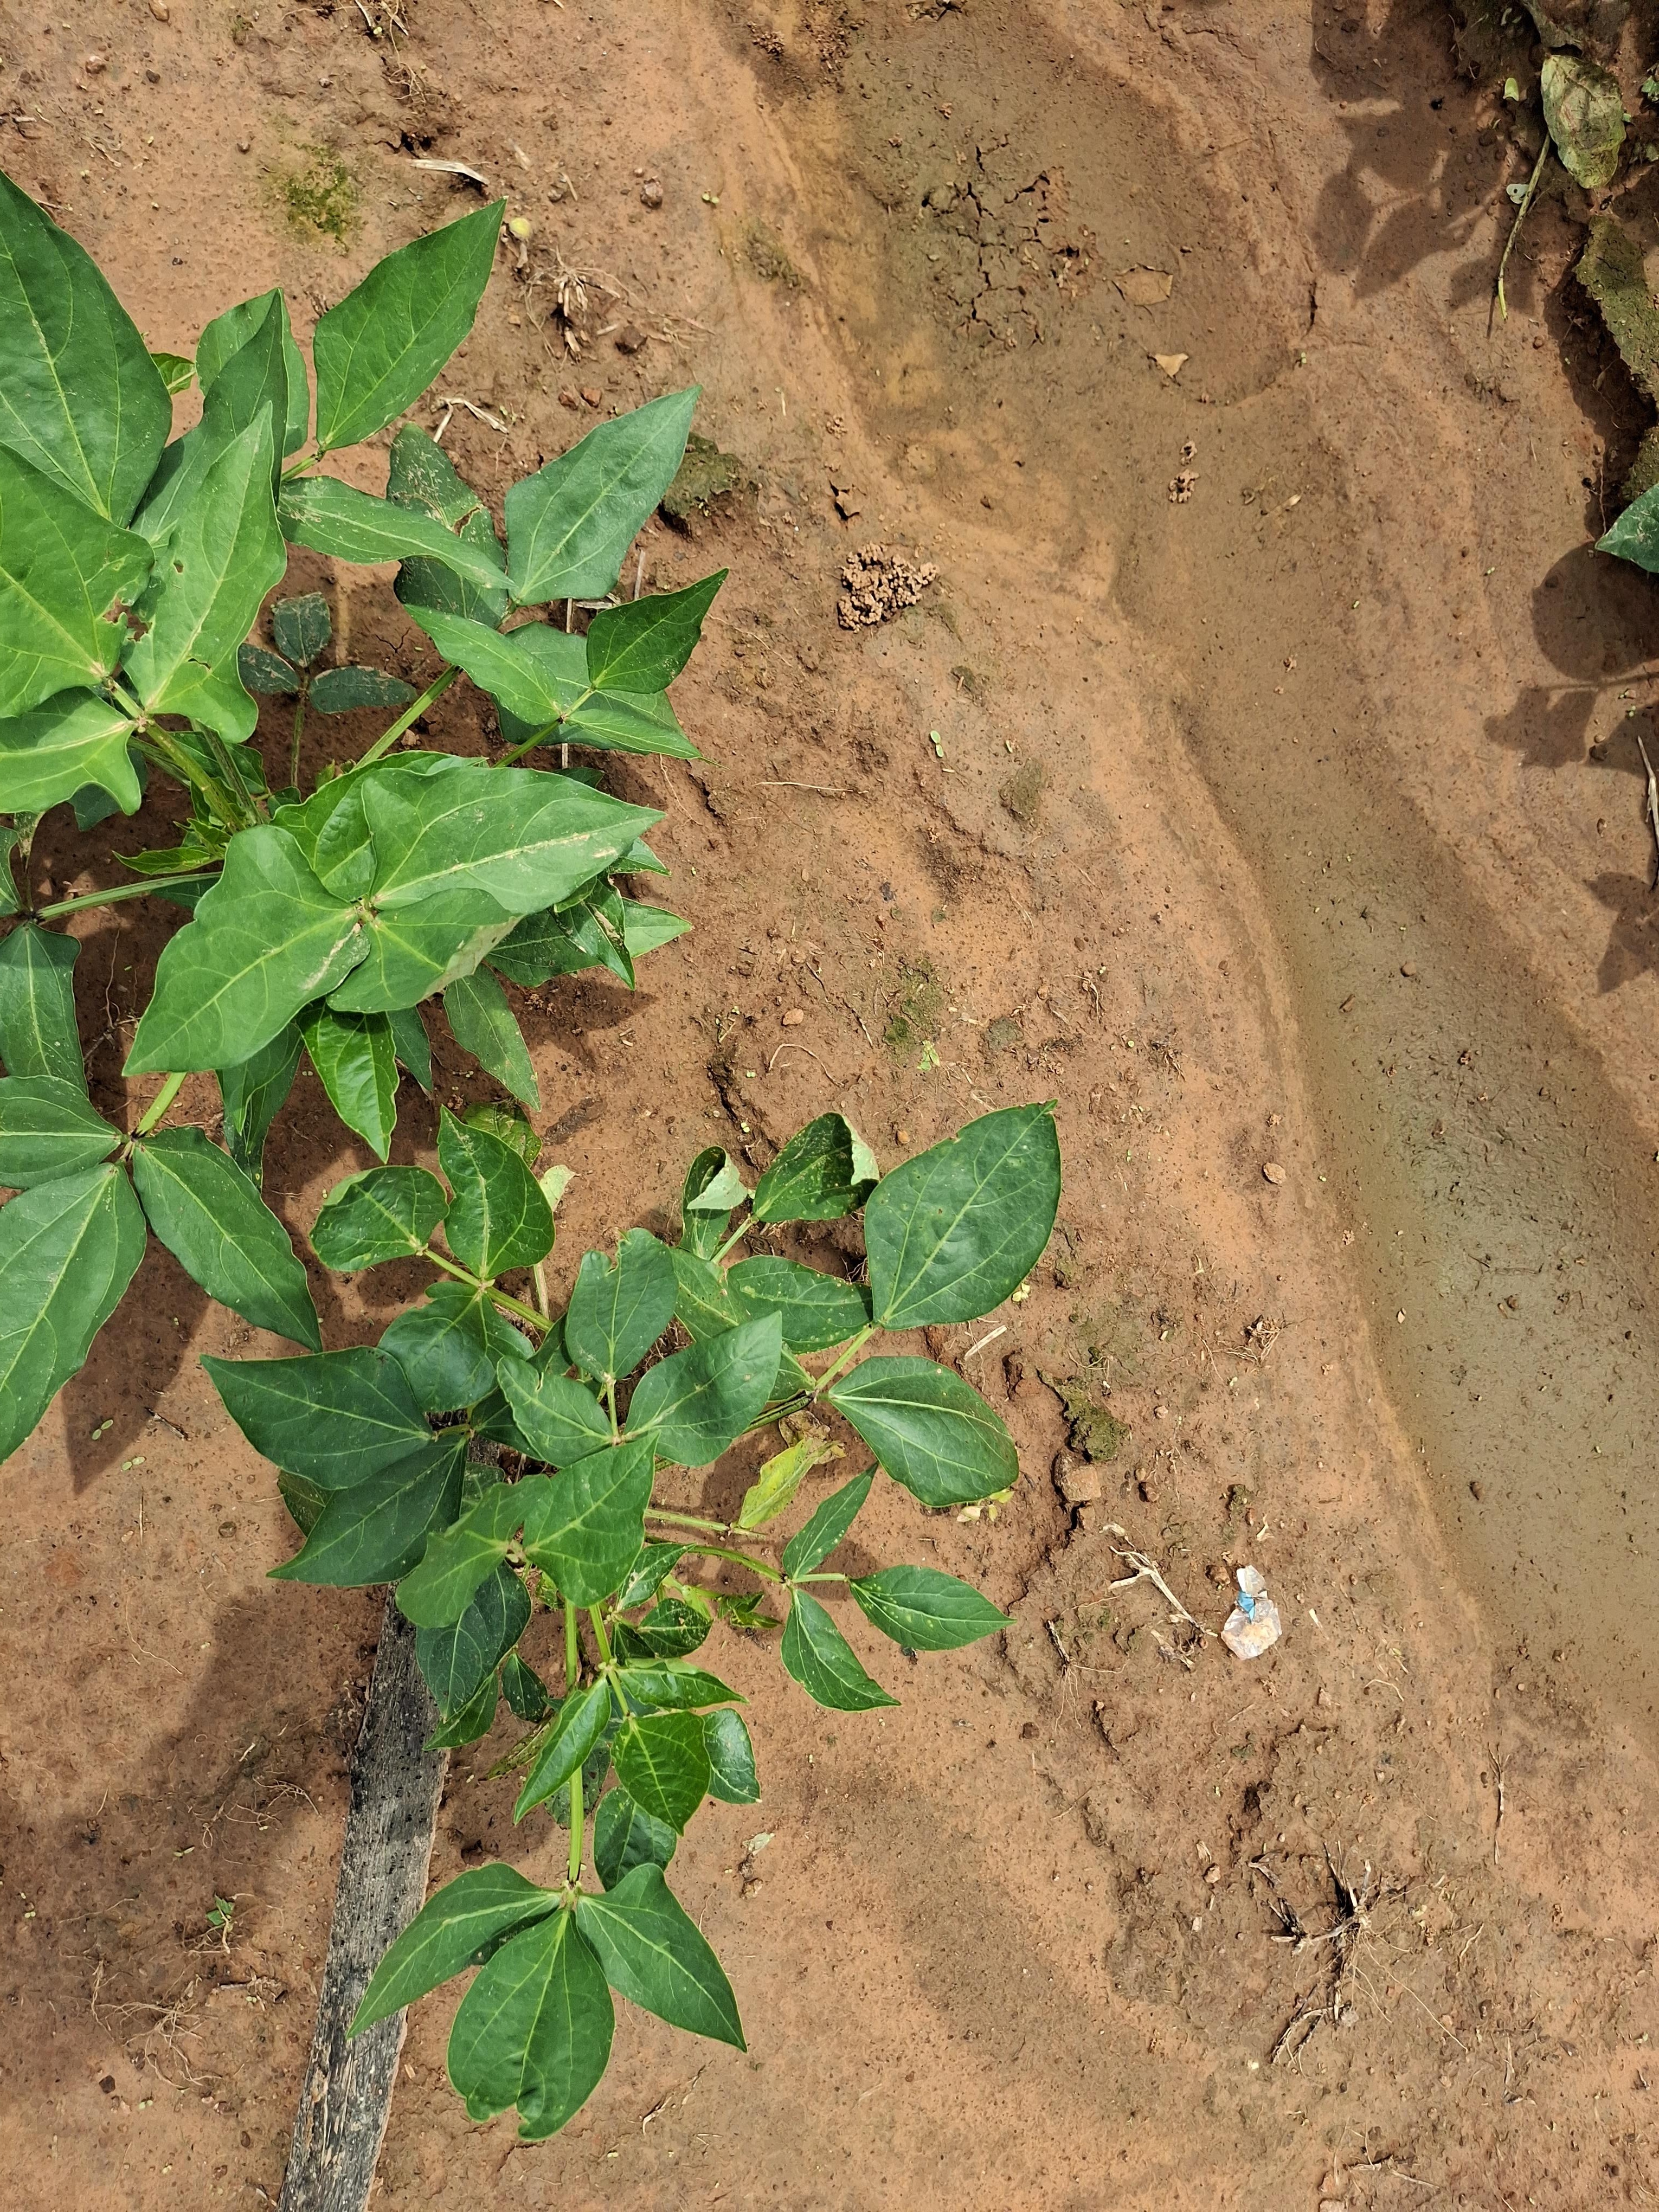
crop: cowpea
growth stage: vegetative
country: Nigeria
